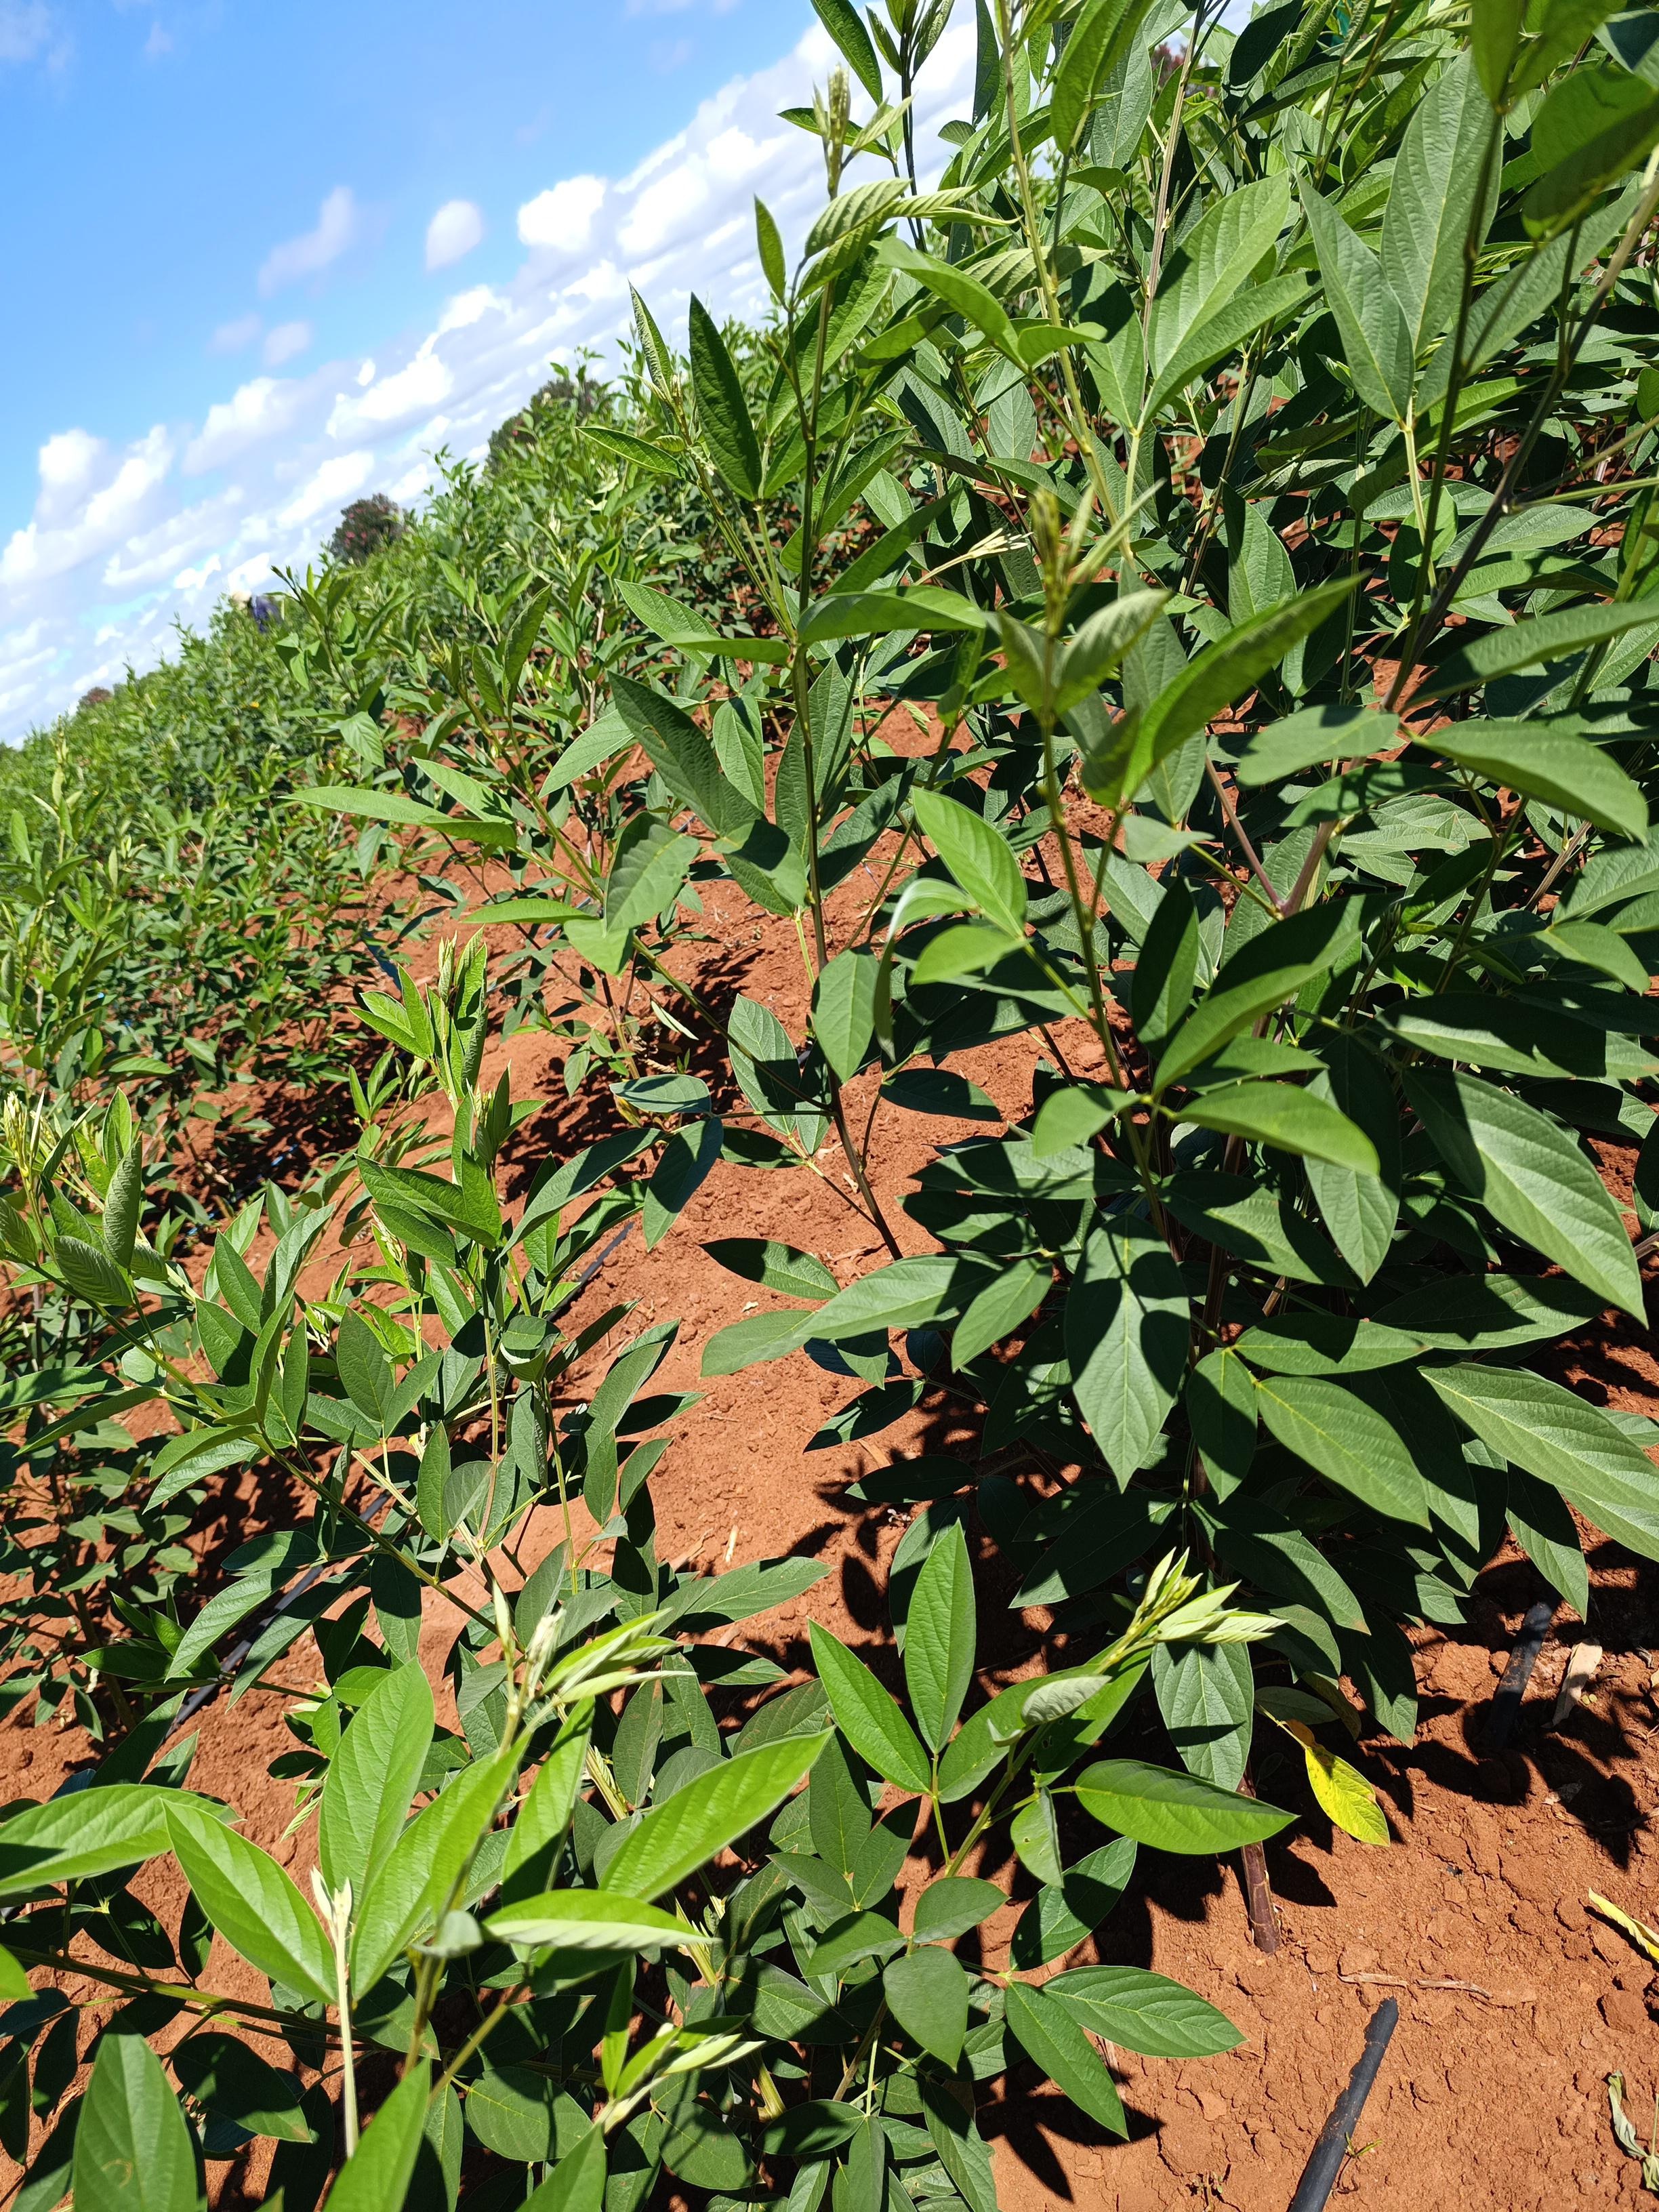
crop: pigeonpea
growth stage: flowering
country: Kenya
